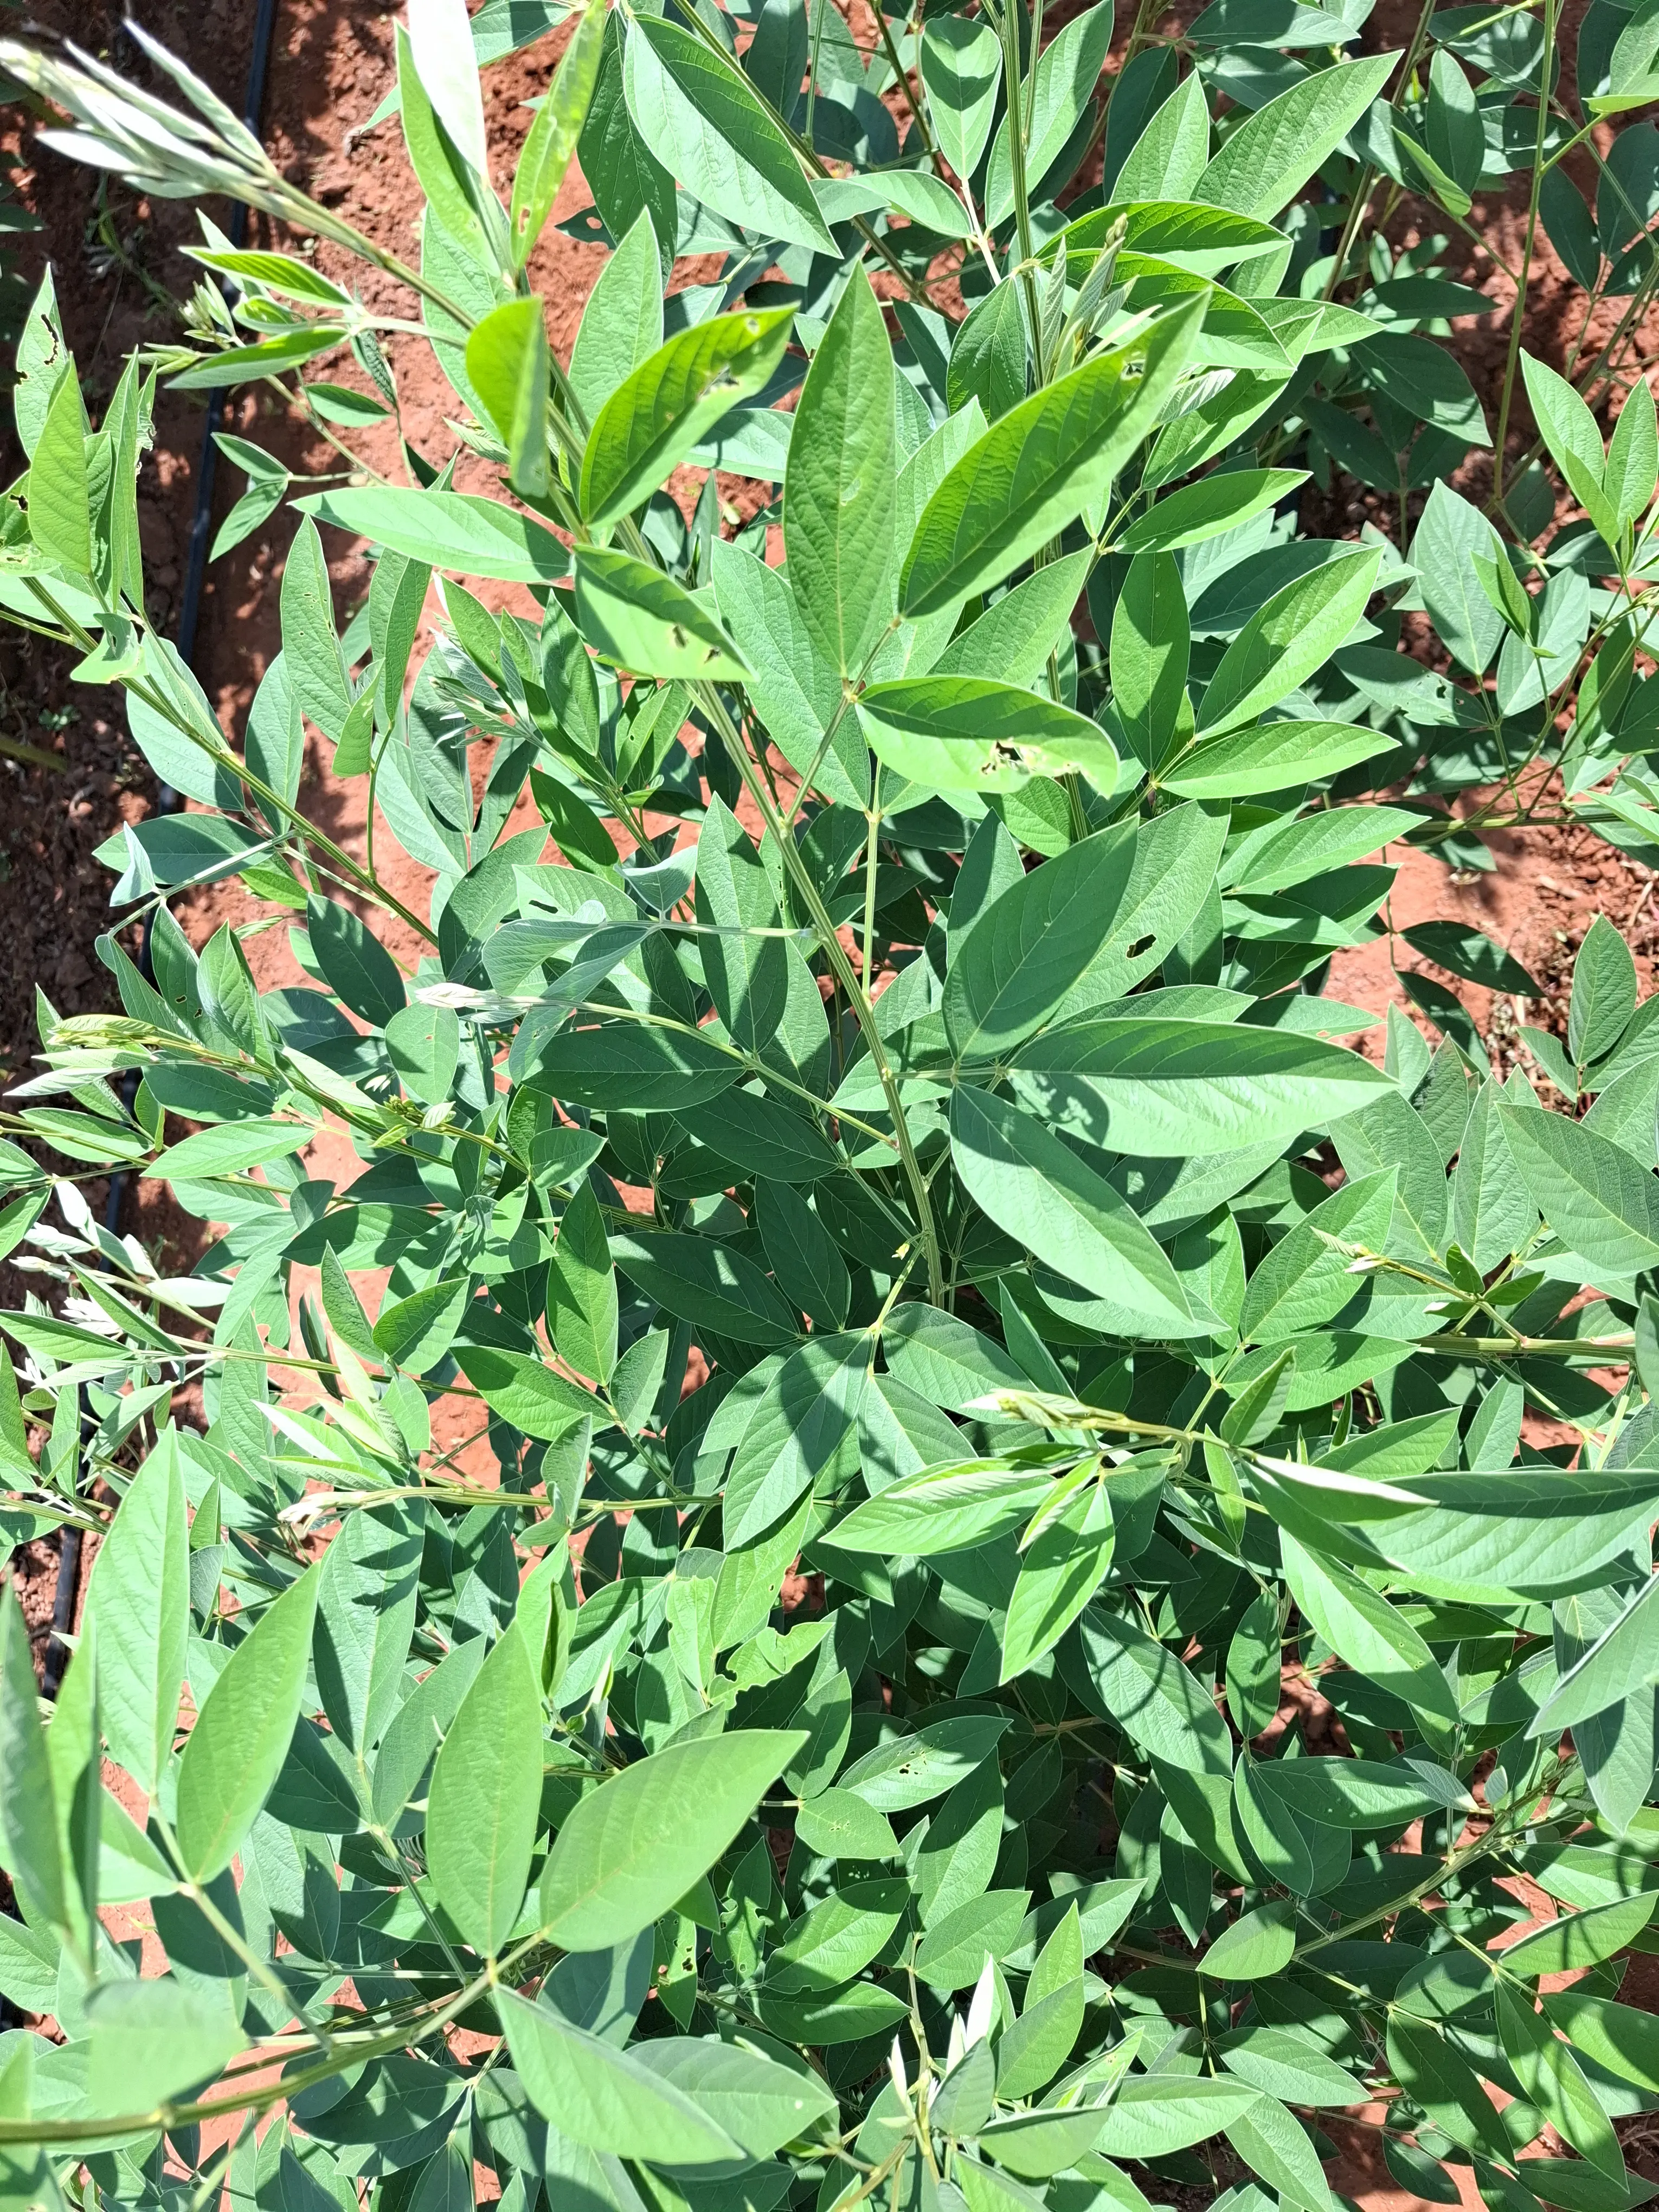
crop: pigeonpea
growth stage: flowering
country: Kenya
